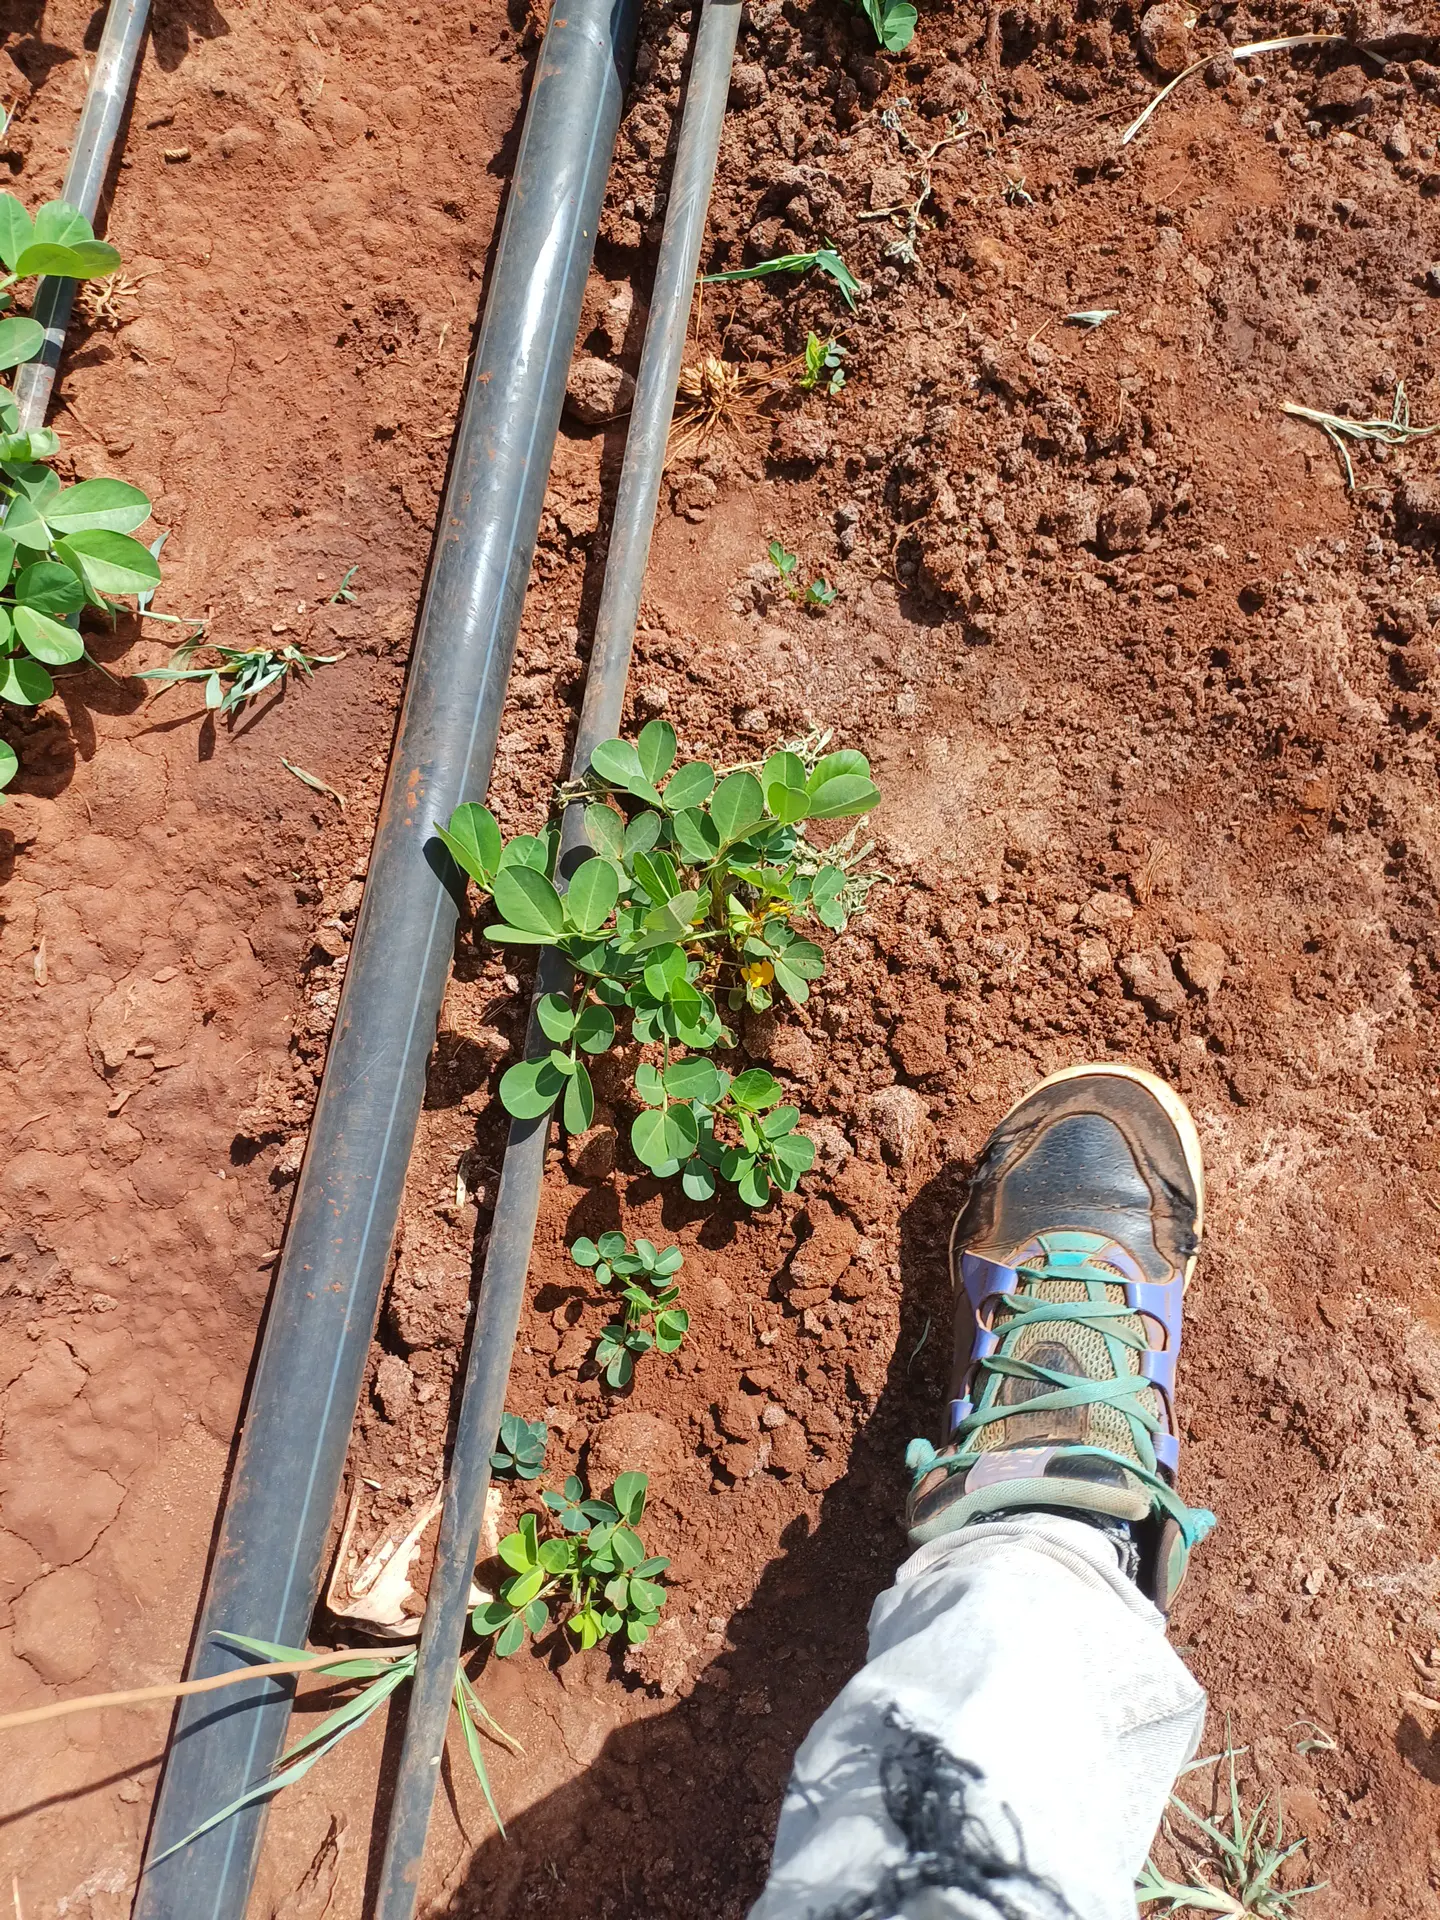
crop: groundnut
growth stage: flowering
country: Kenya
